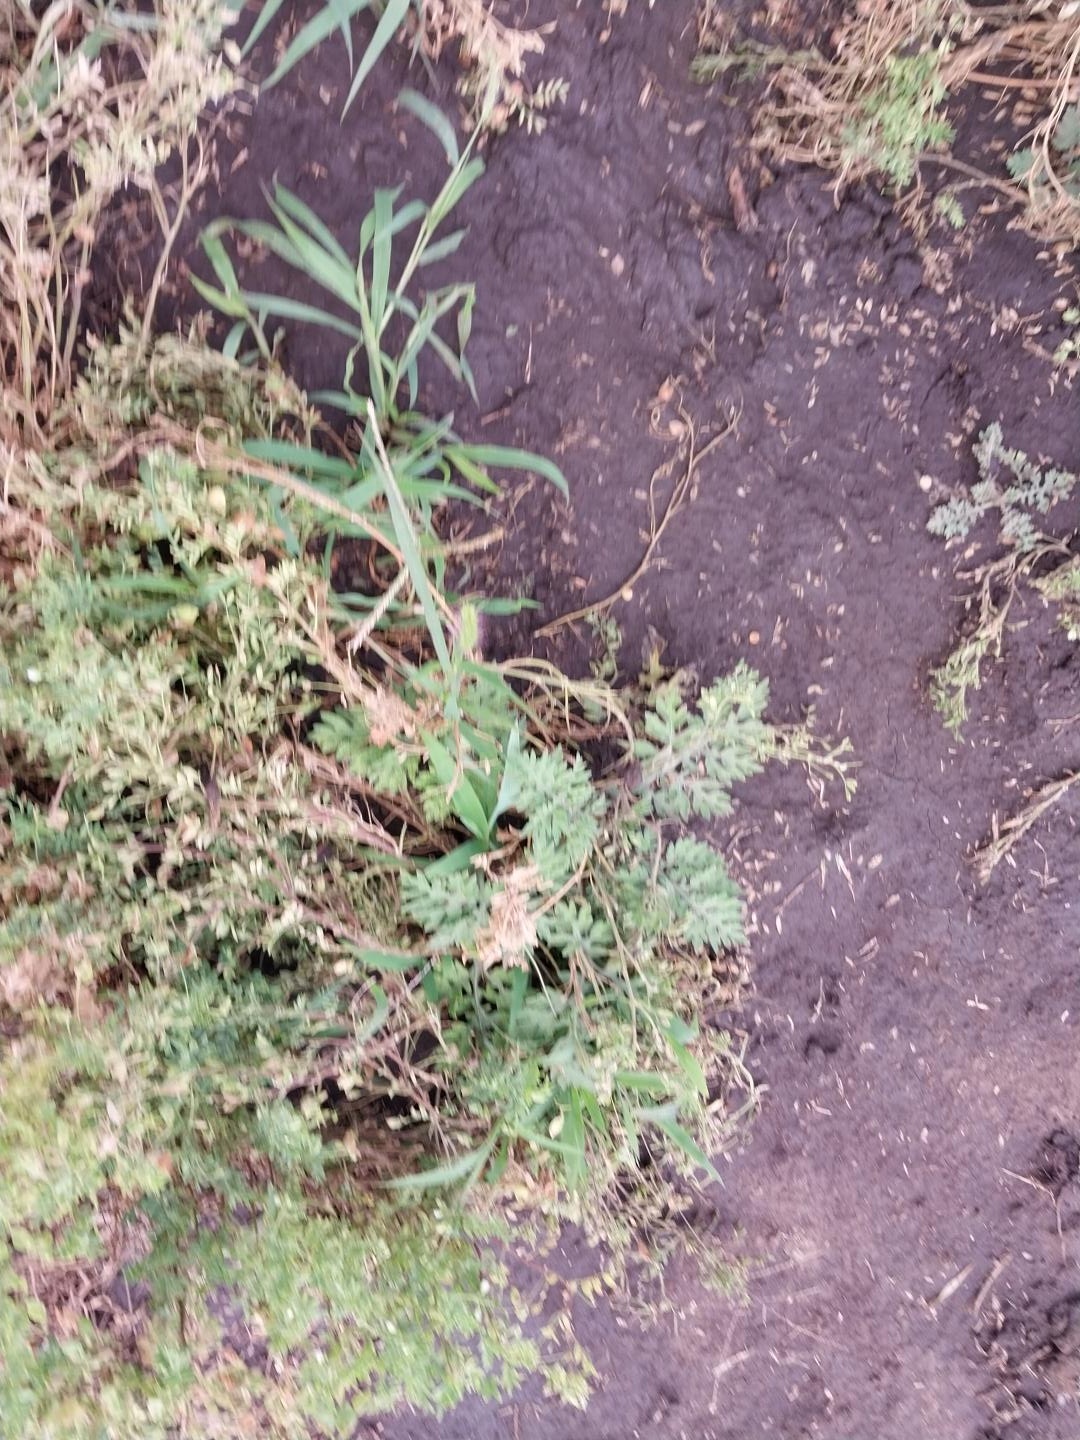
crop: lentil
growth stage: development pod
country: Tanzania
